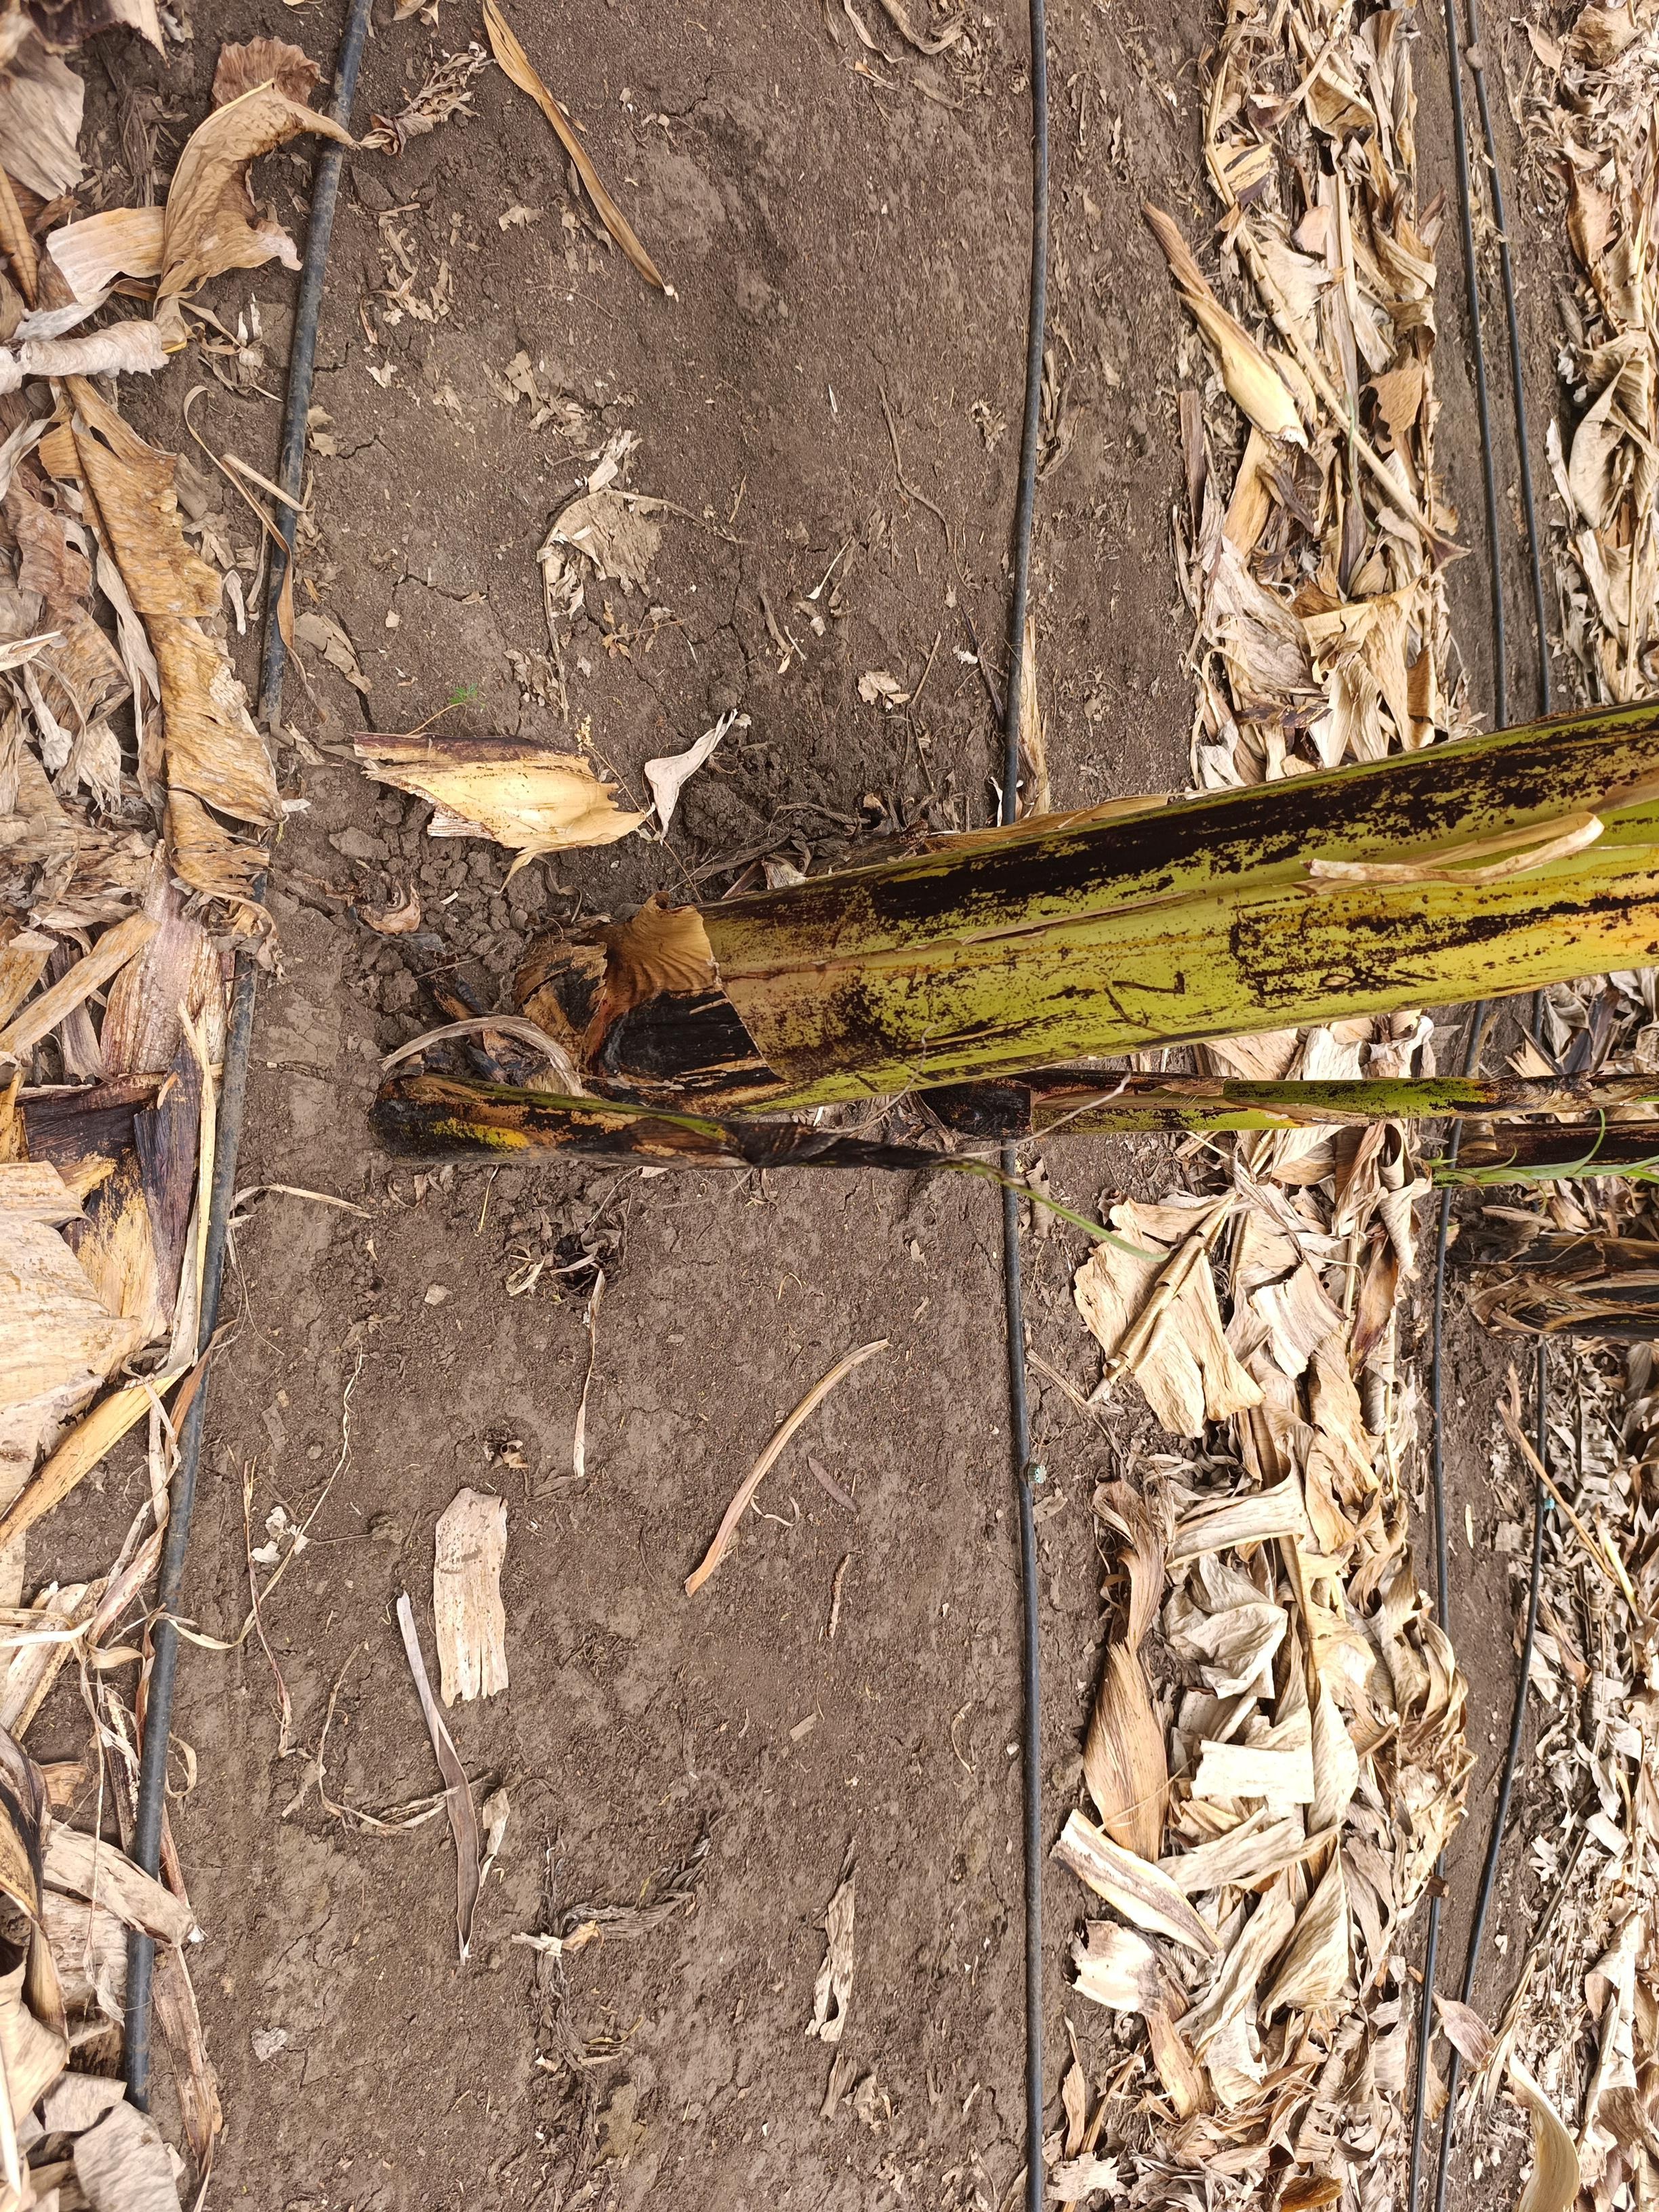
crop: banana
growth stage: emergence sucker
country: Tanzania
